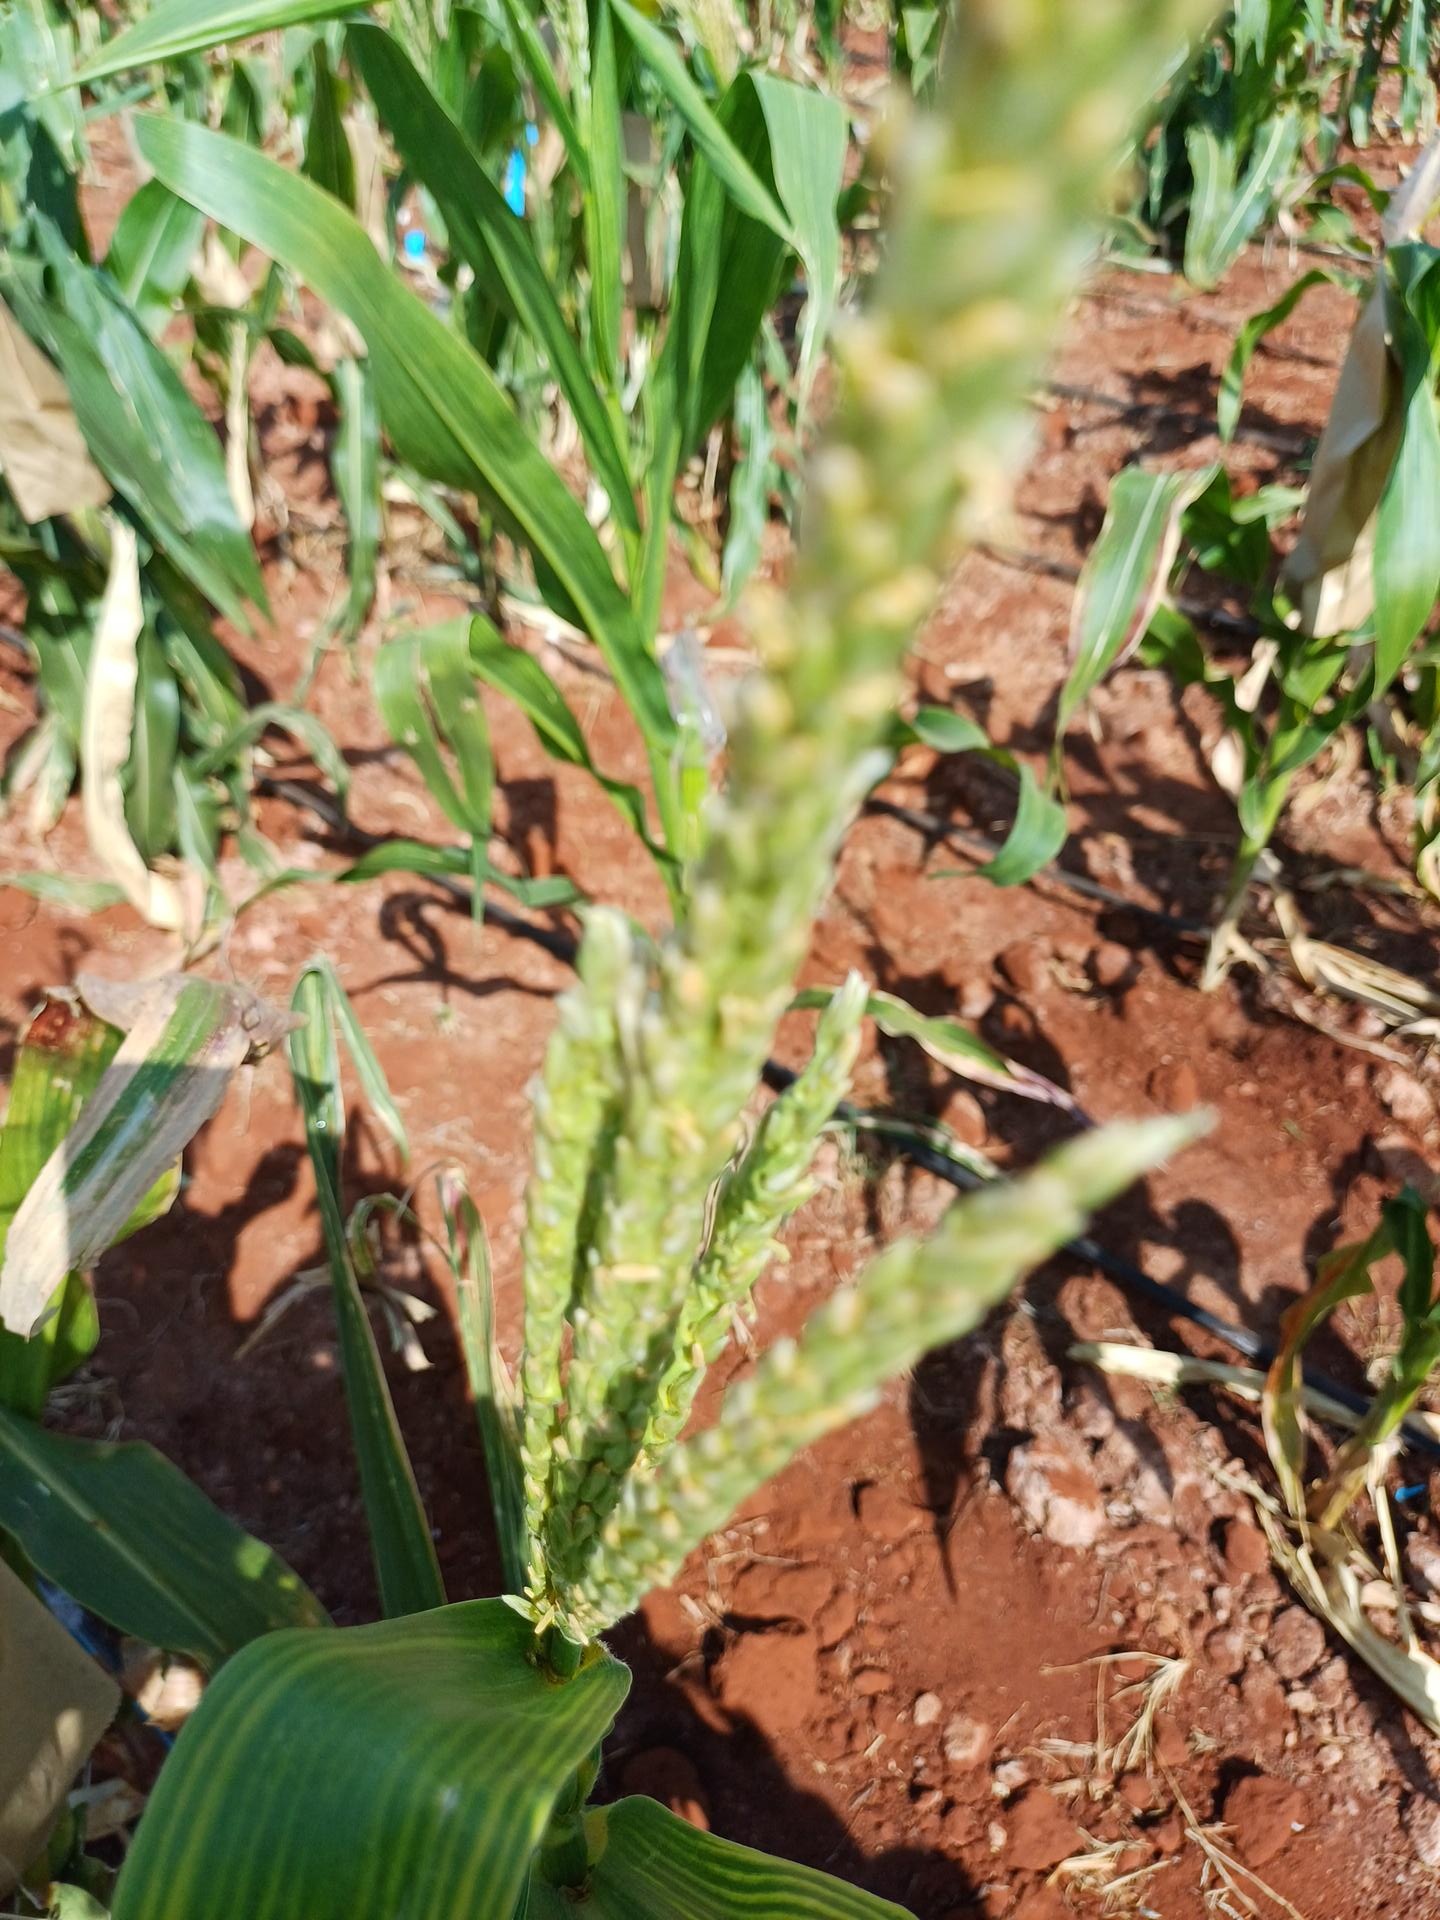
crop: maize
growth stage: flowering
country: Kenya
